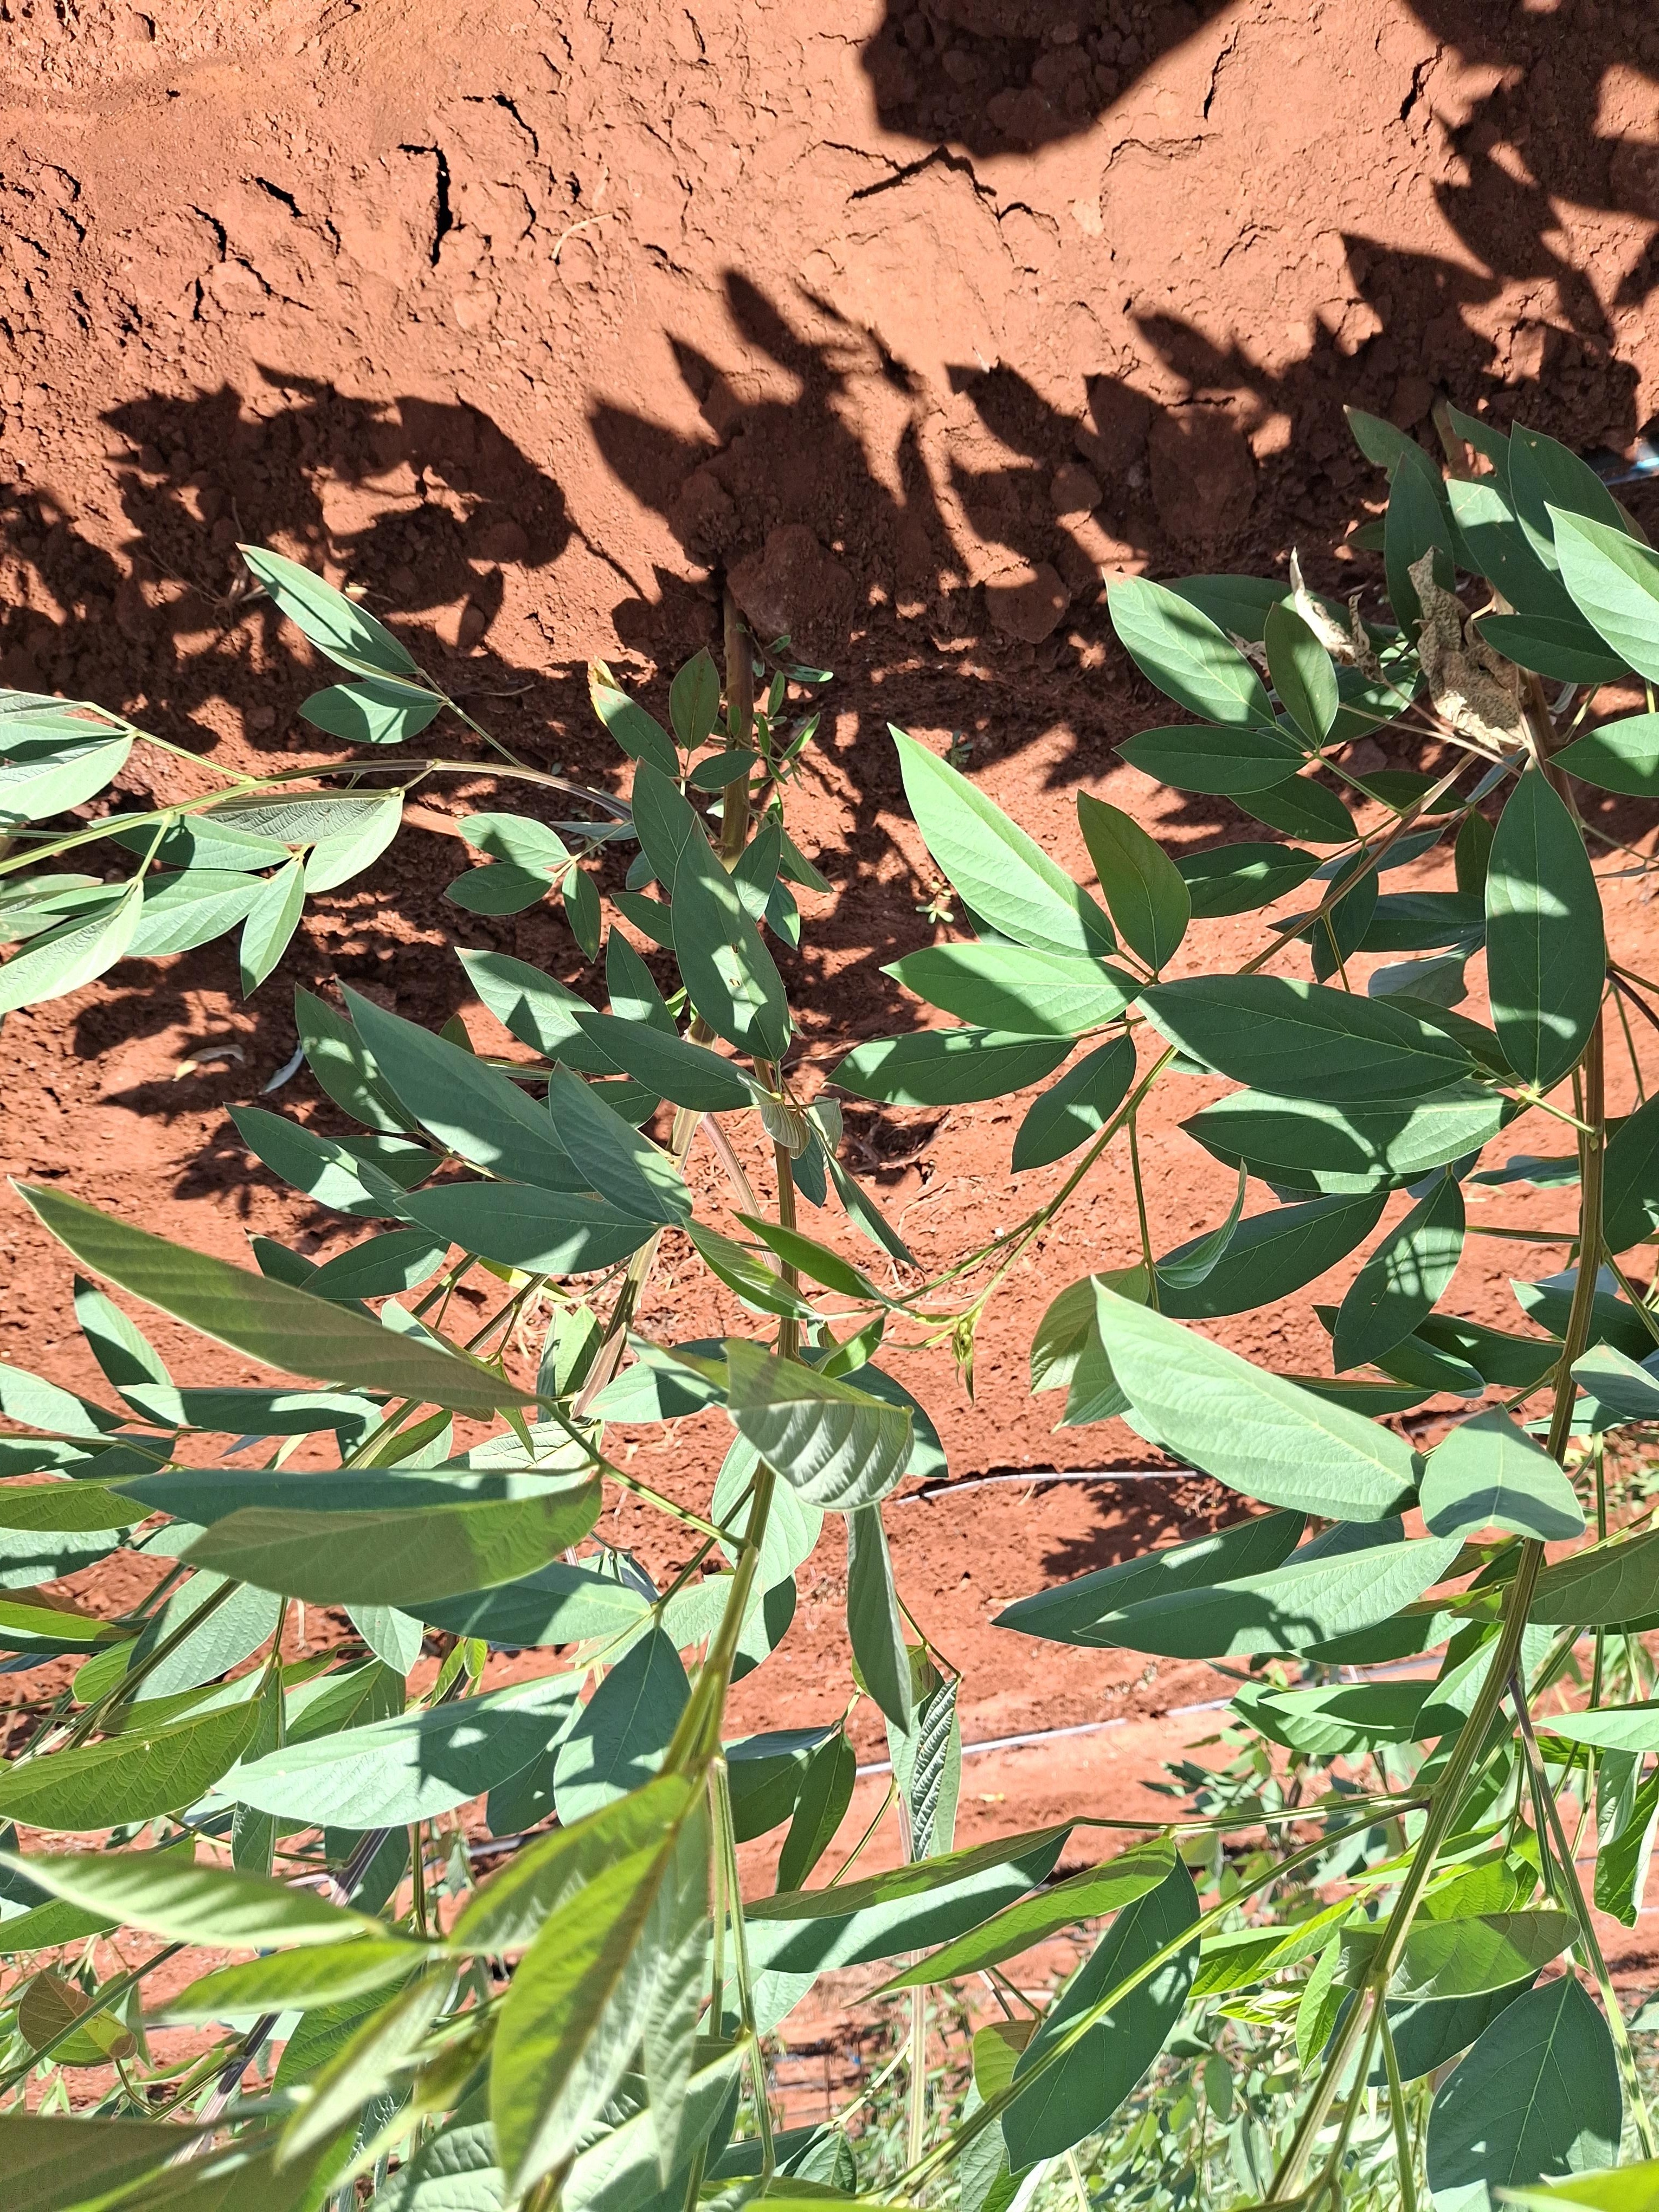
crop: pigeonpea
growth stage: flowering
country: Kenya
